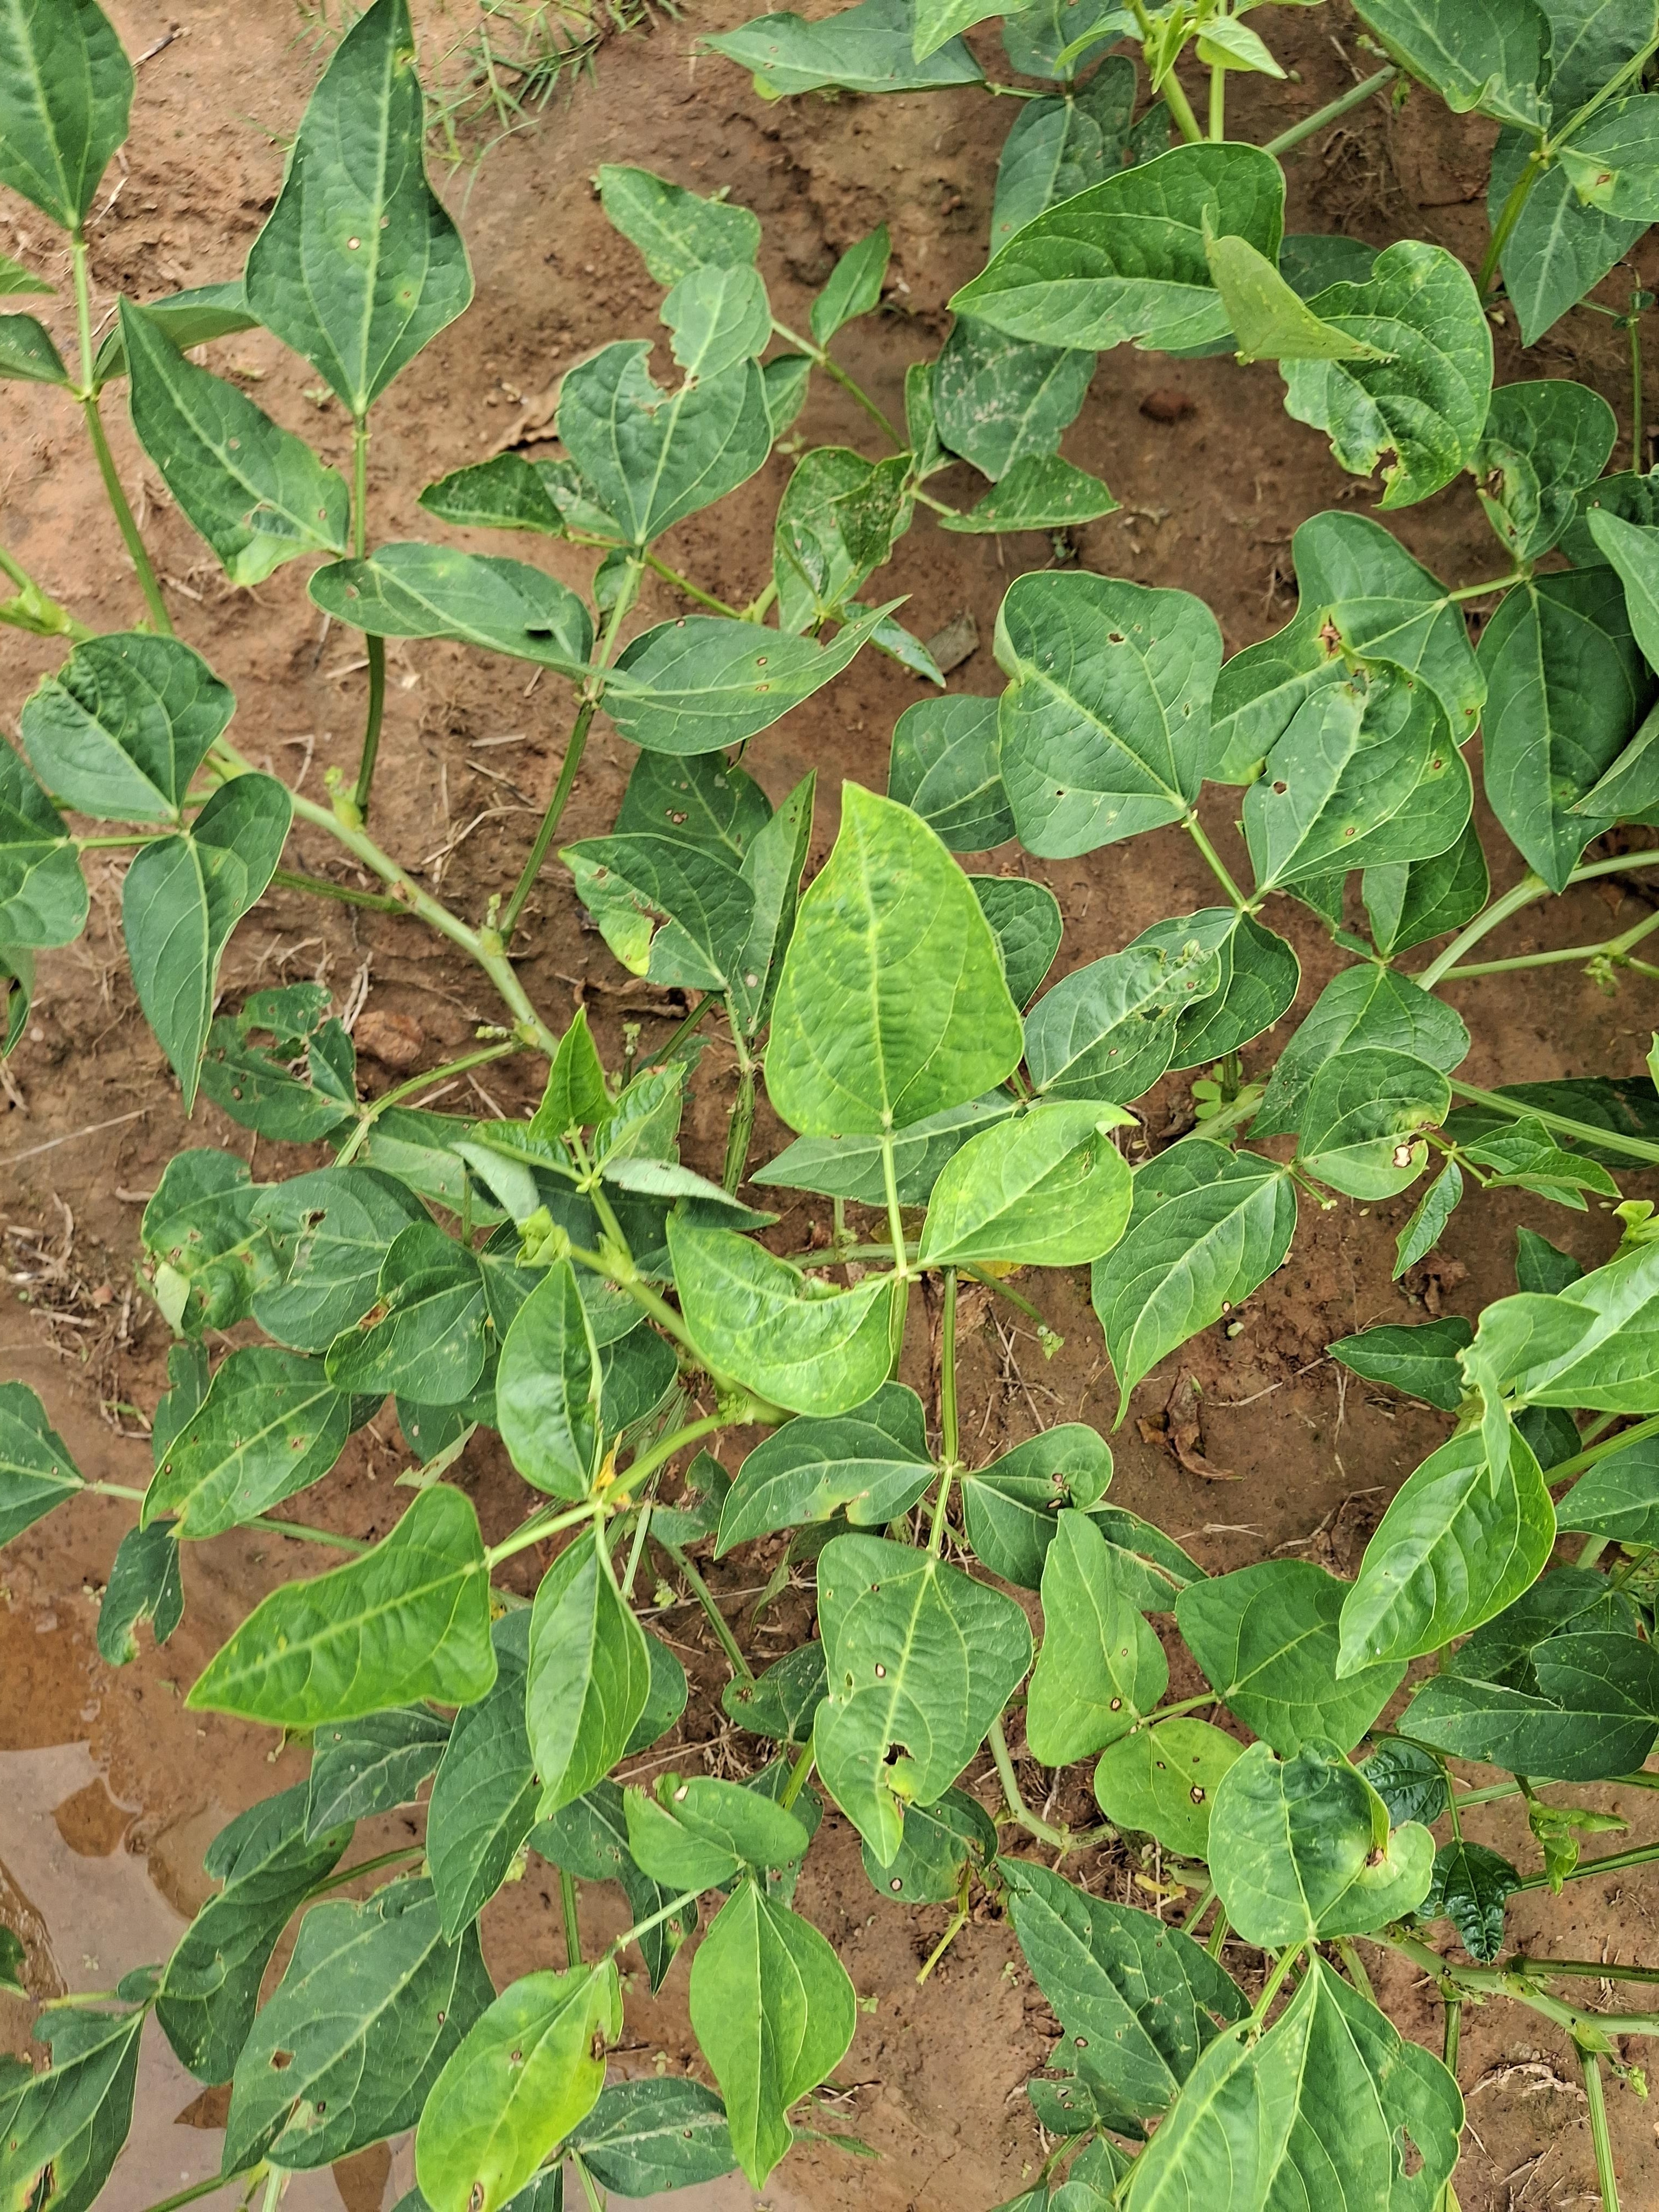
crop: cowpea
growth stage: flowering
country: Nigeria
